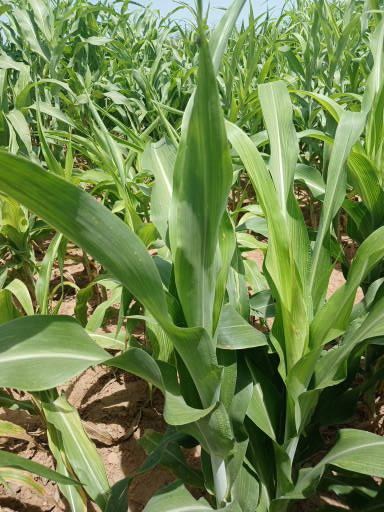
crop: sorghum
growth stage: vegetative
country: Senegal
